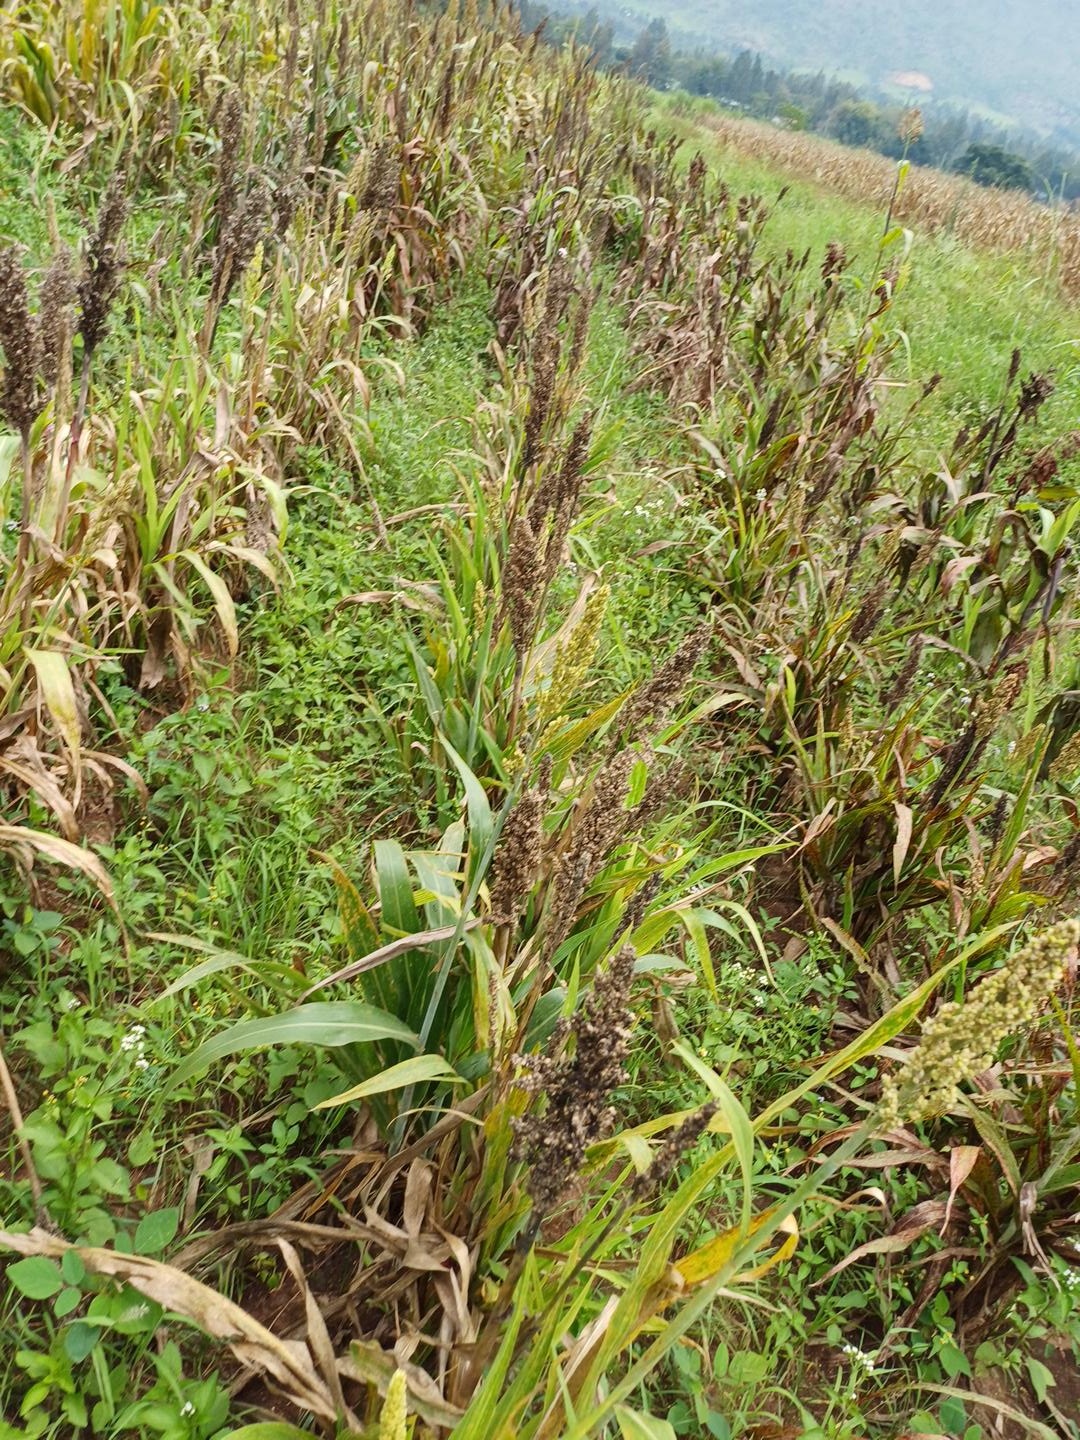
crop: sorghum
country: Kenya
